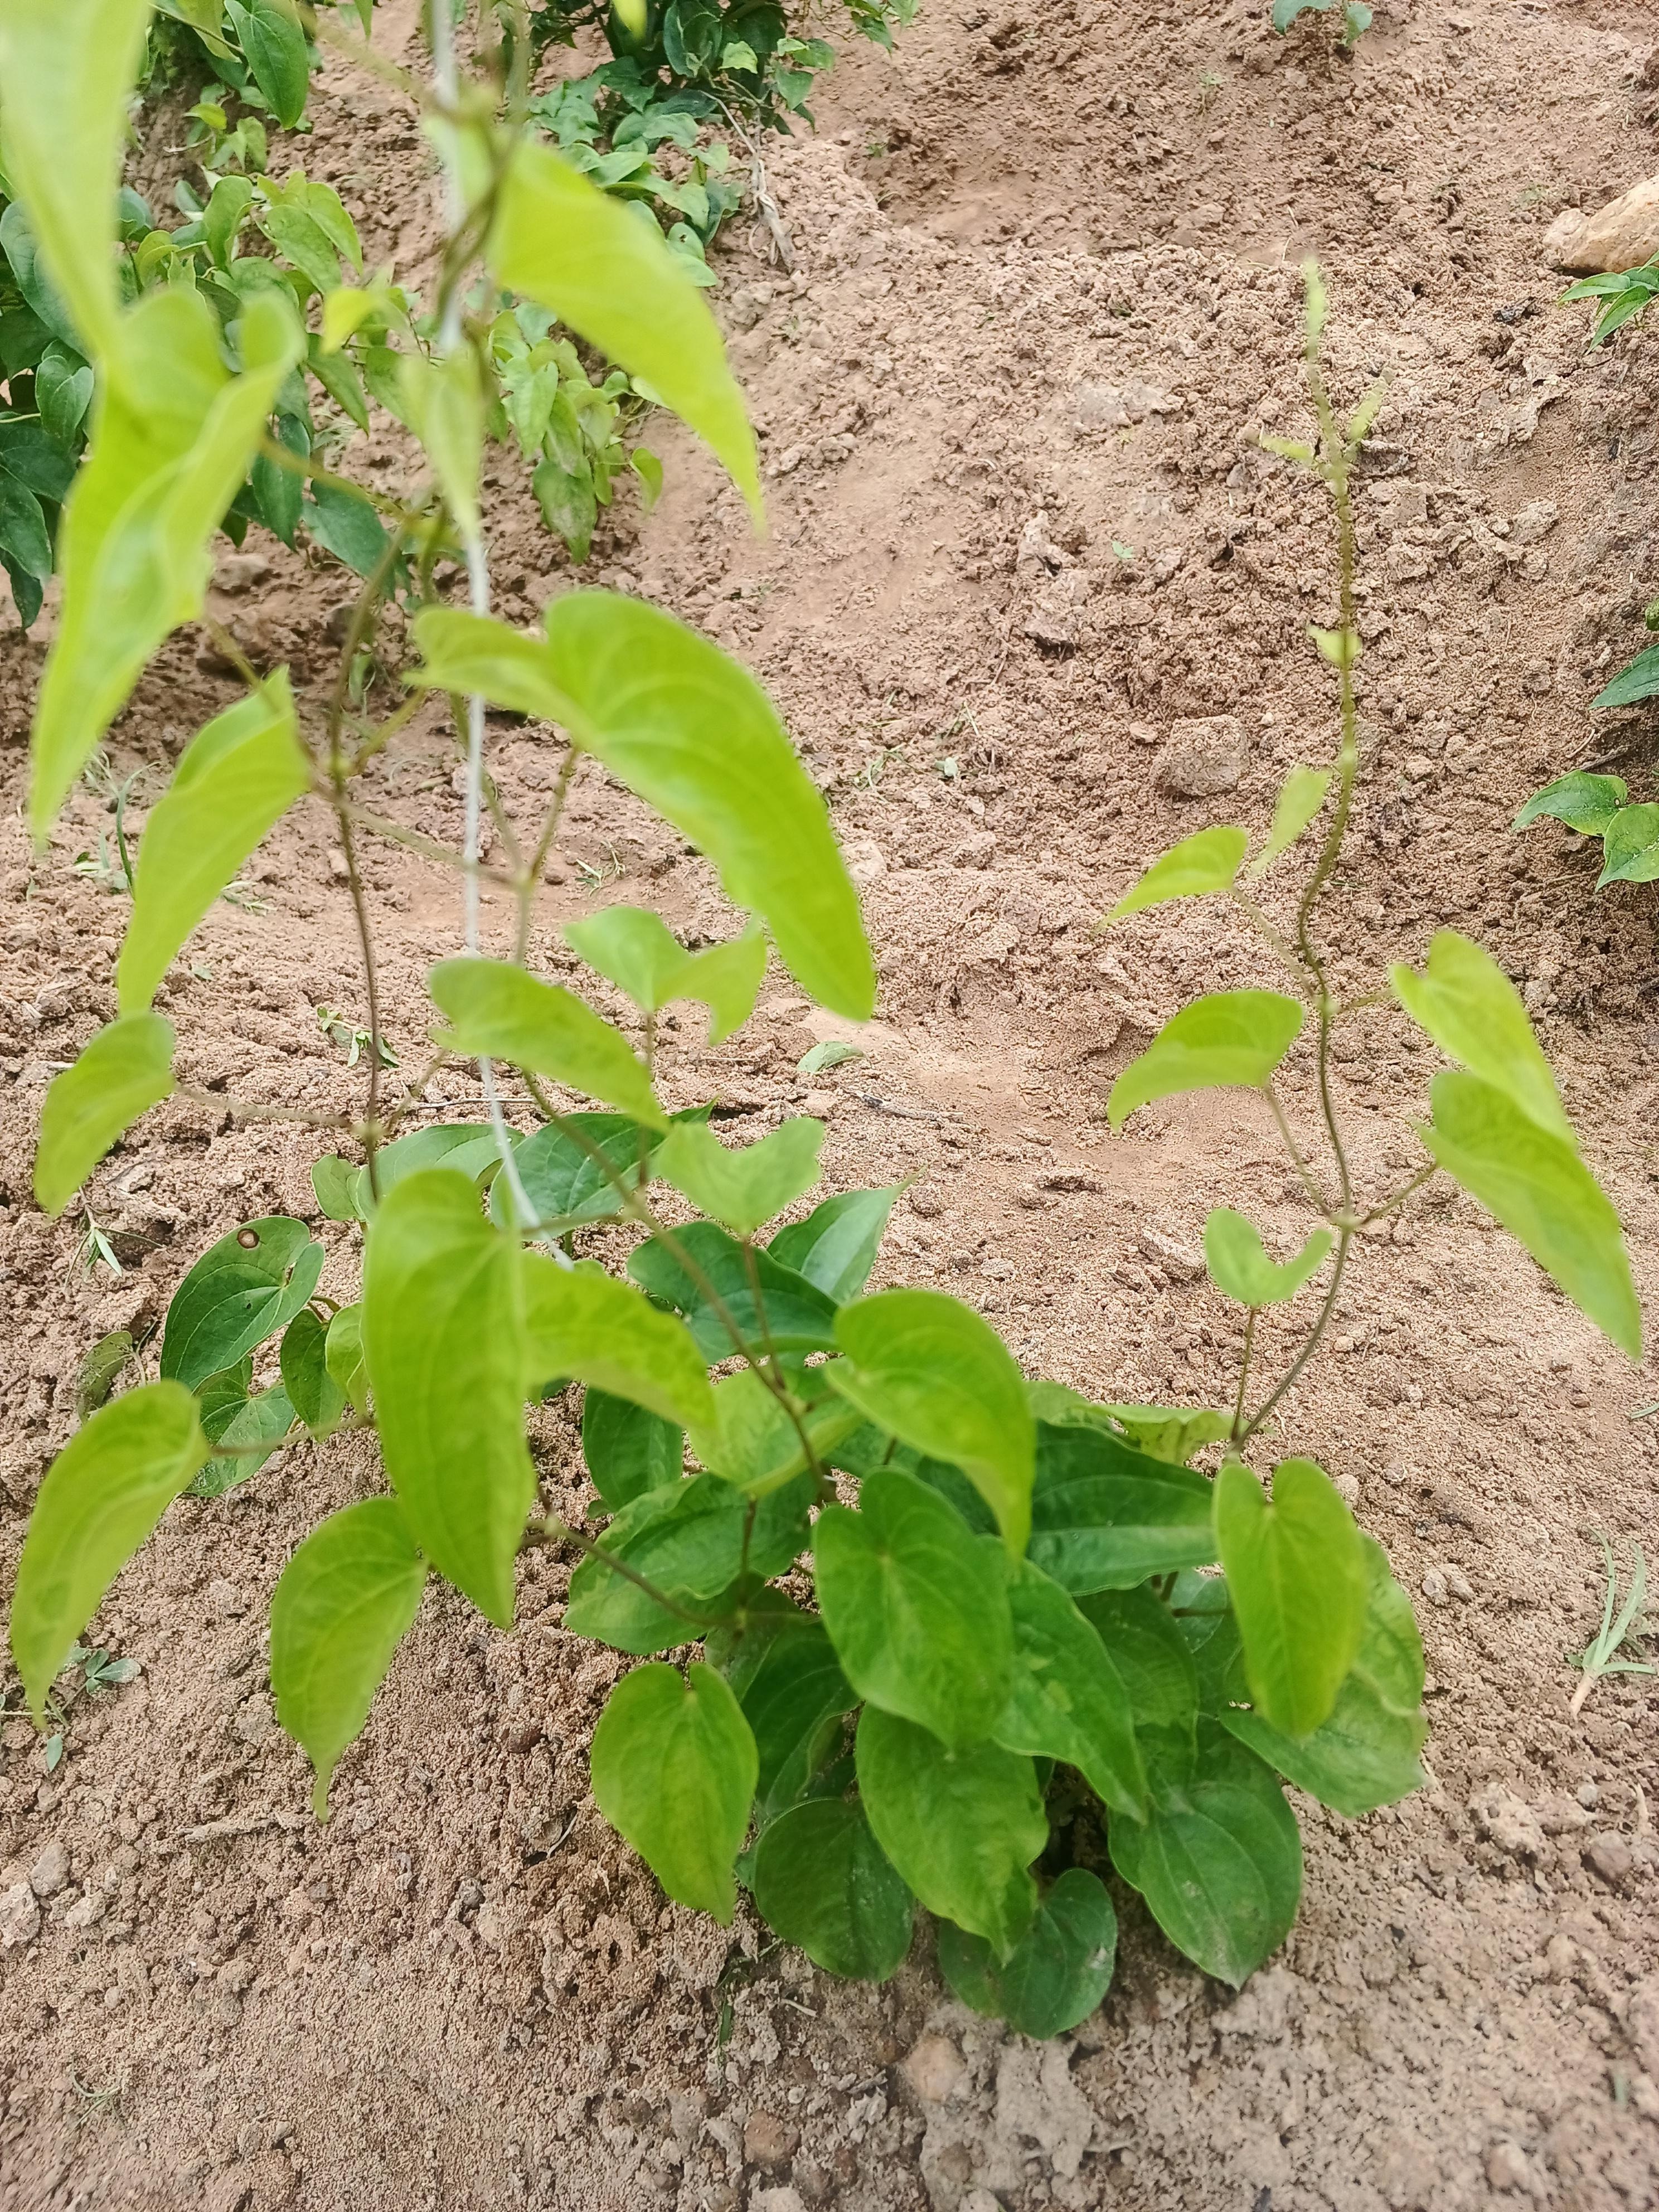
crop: yam
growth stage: vegetative
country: Nigeria
